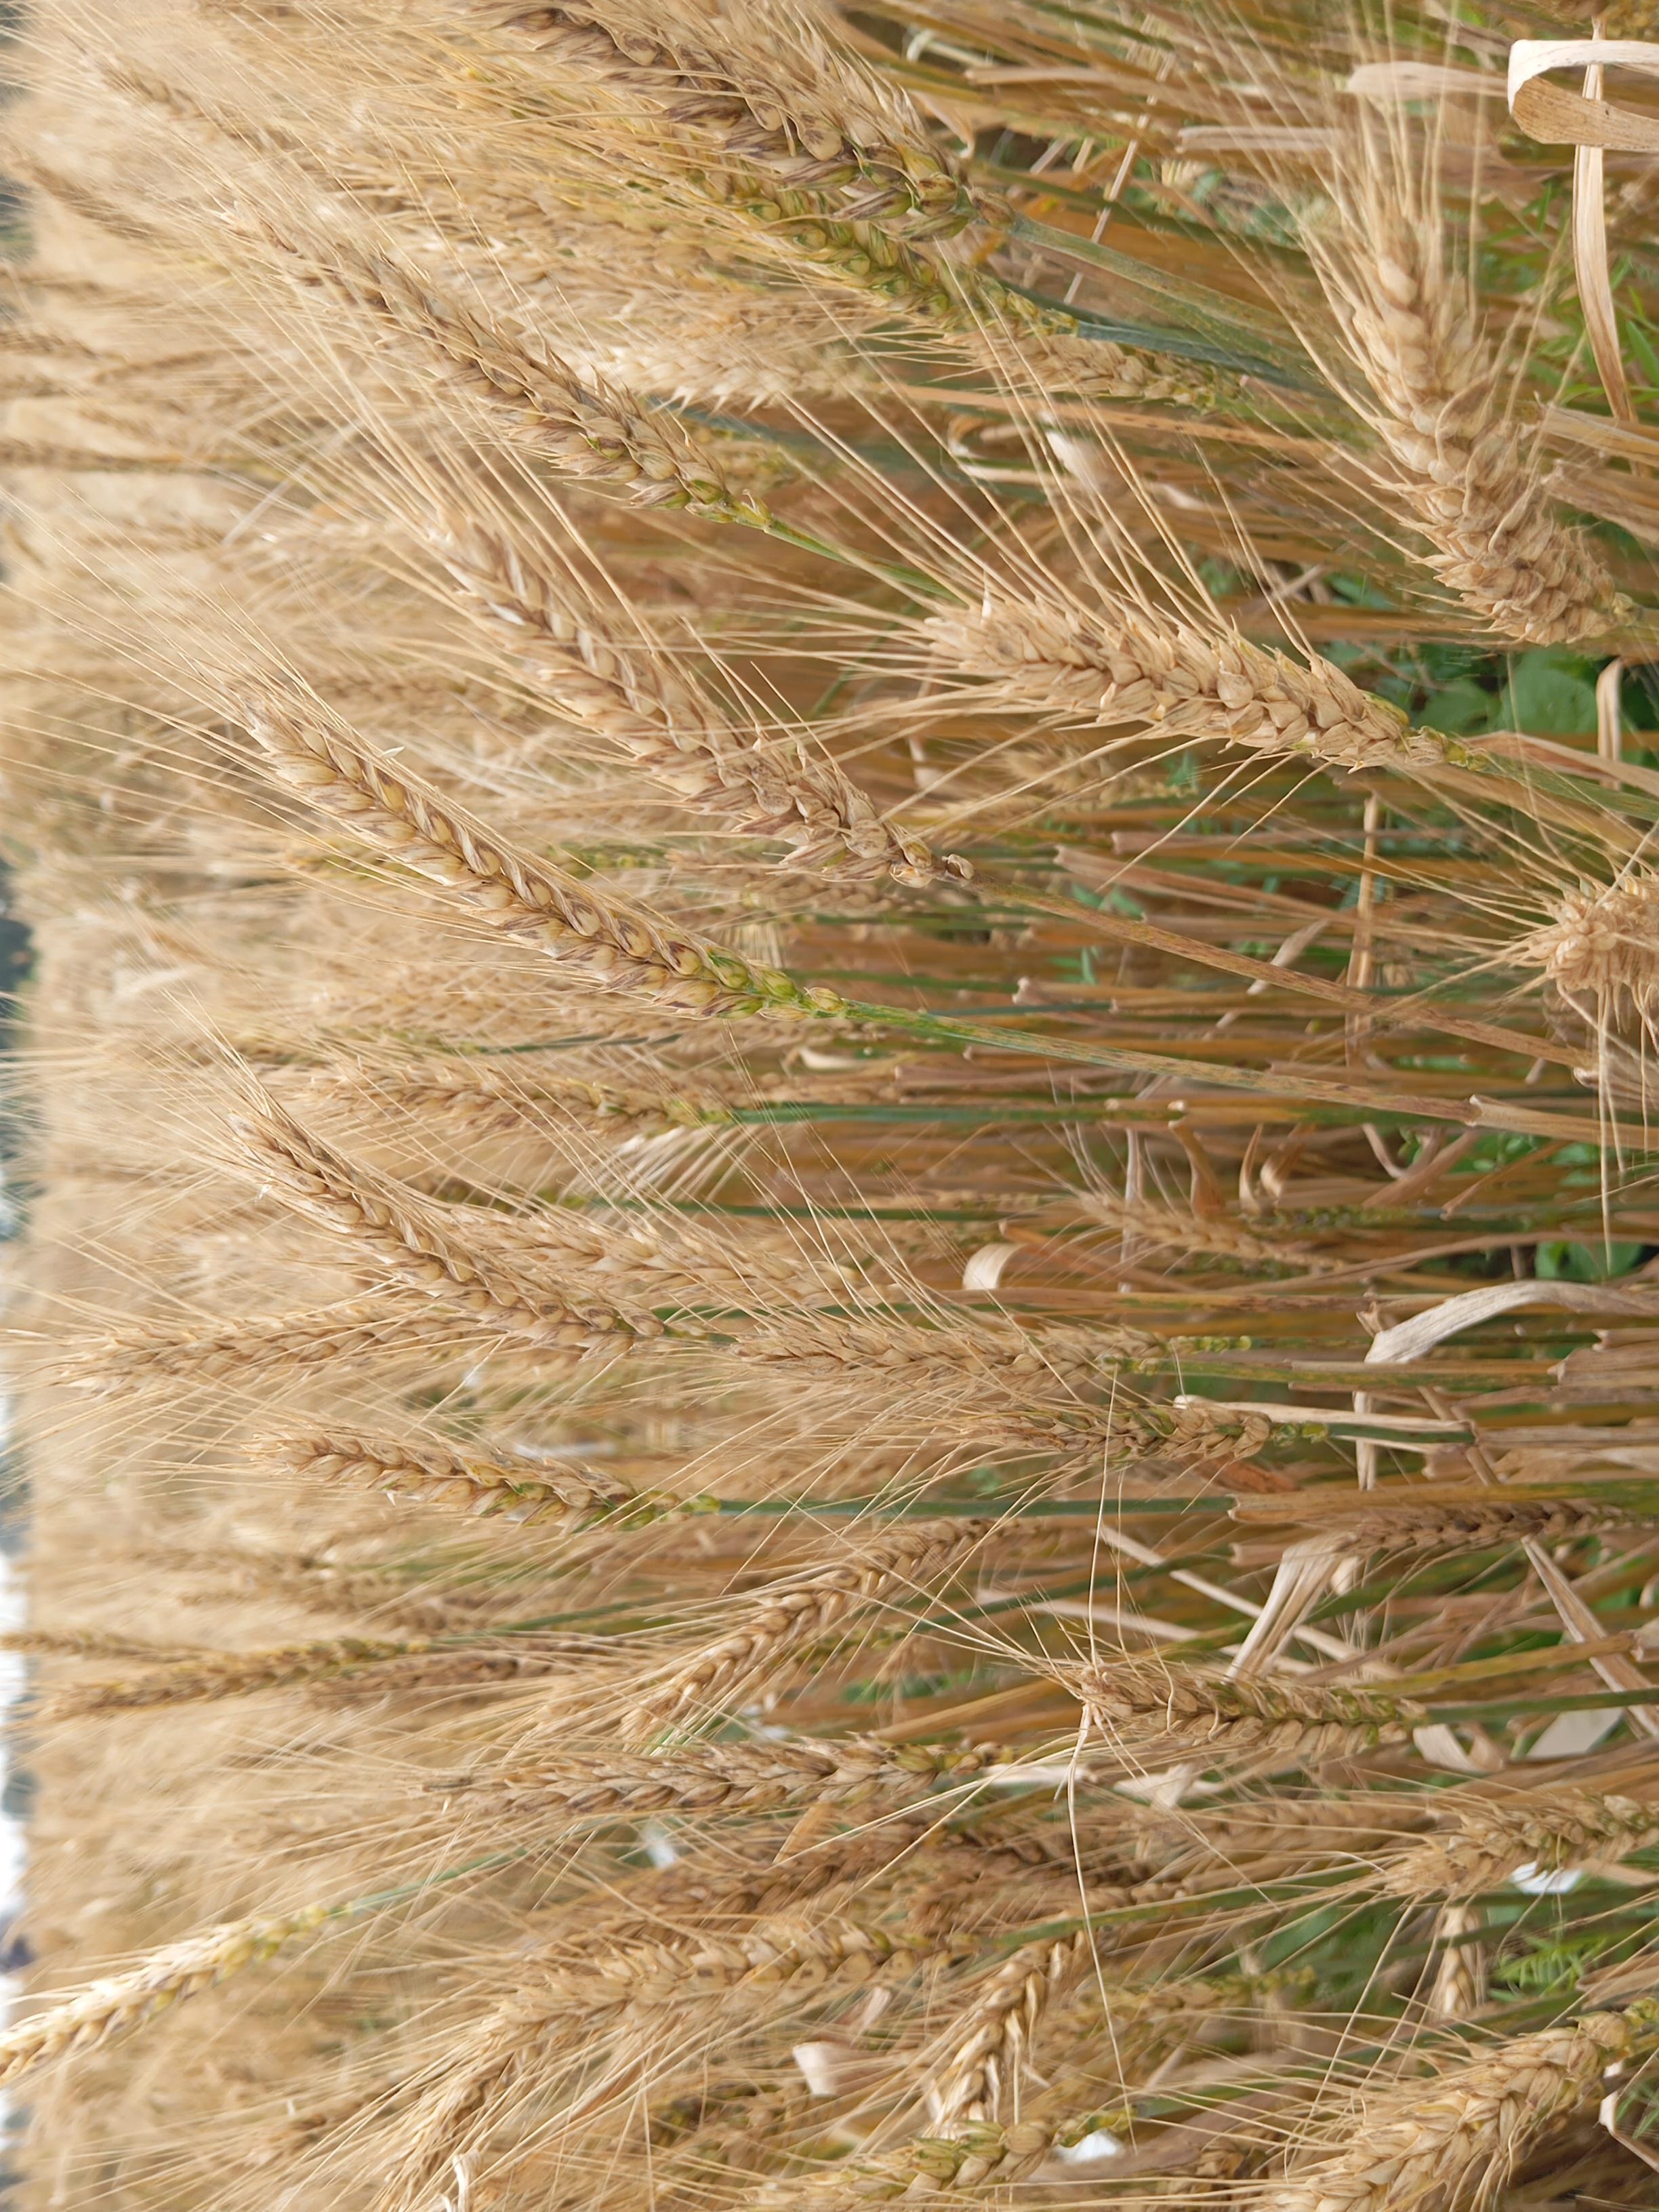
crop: wheat
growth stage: maturity
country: Kenya
